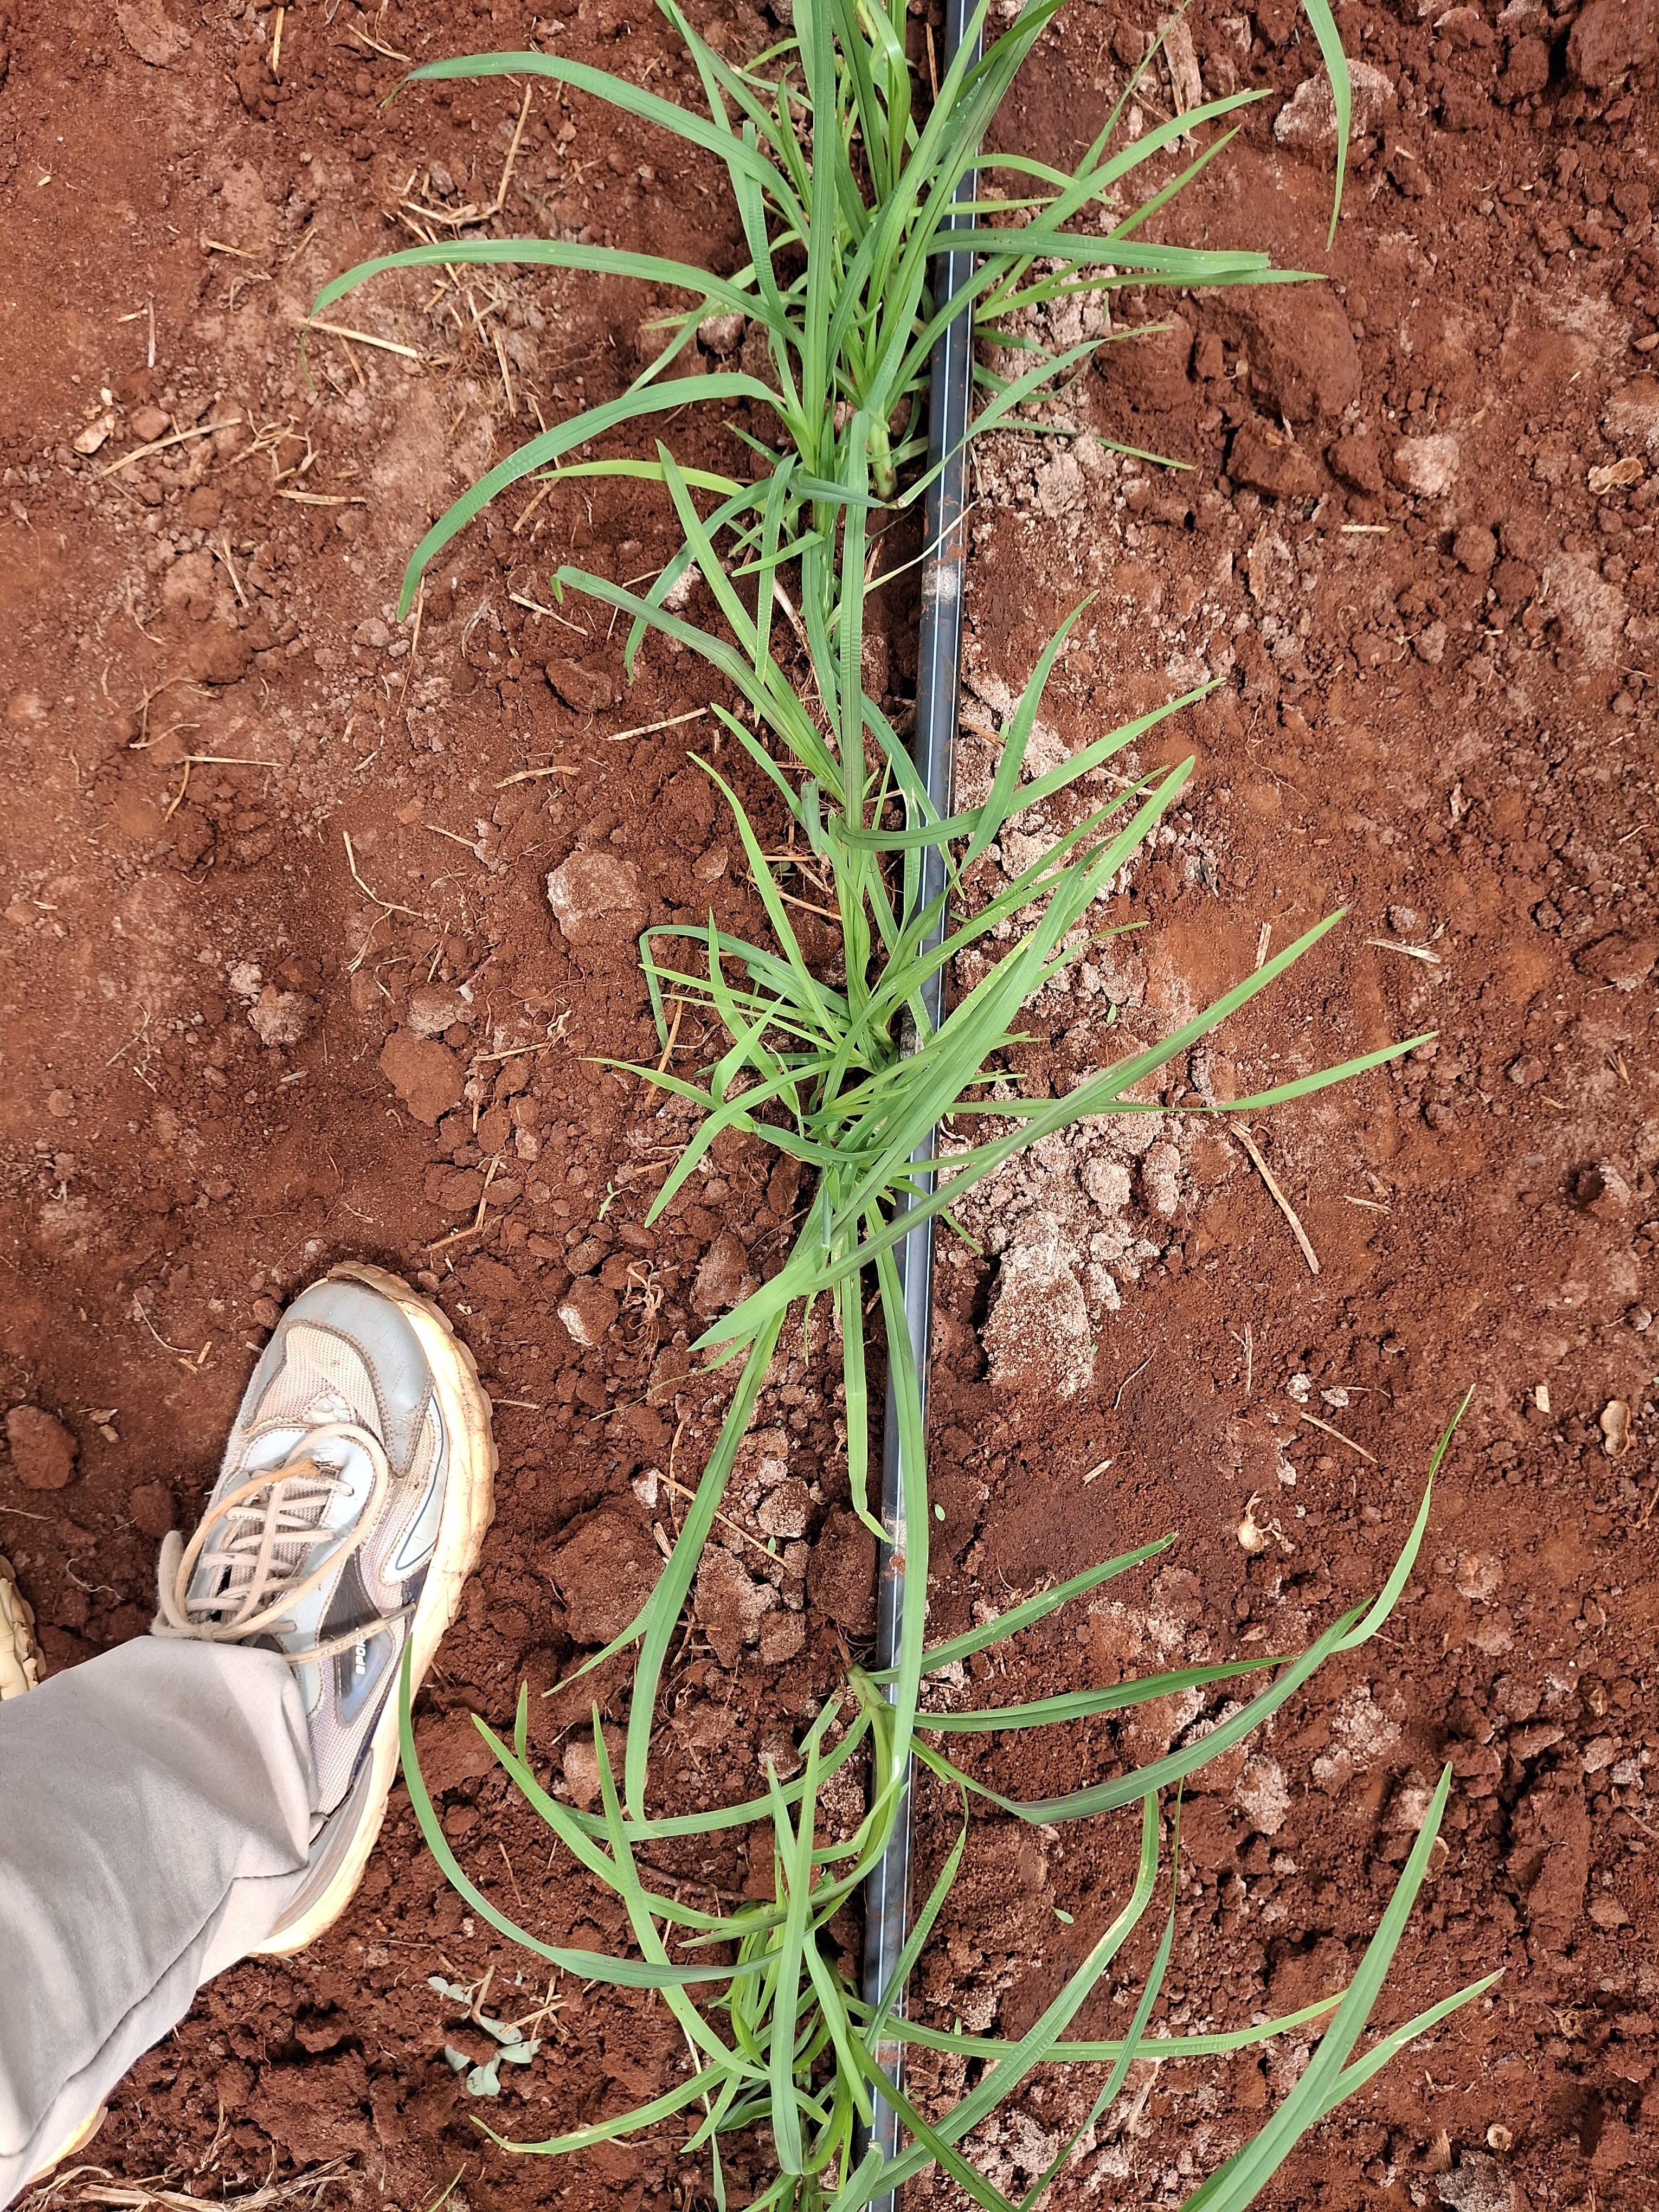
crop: finger millet
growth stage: vegetative
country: Kenya
